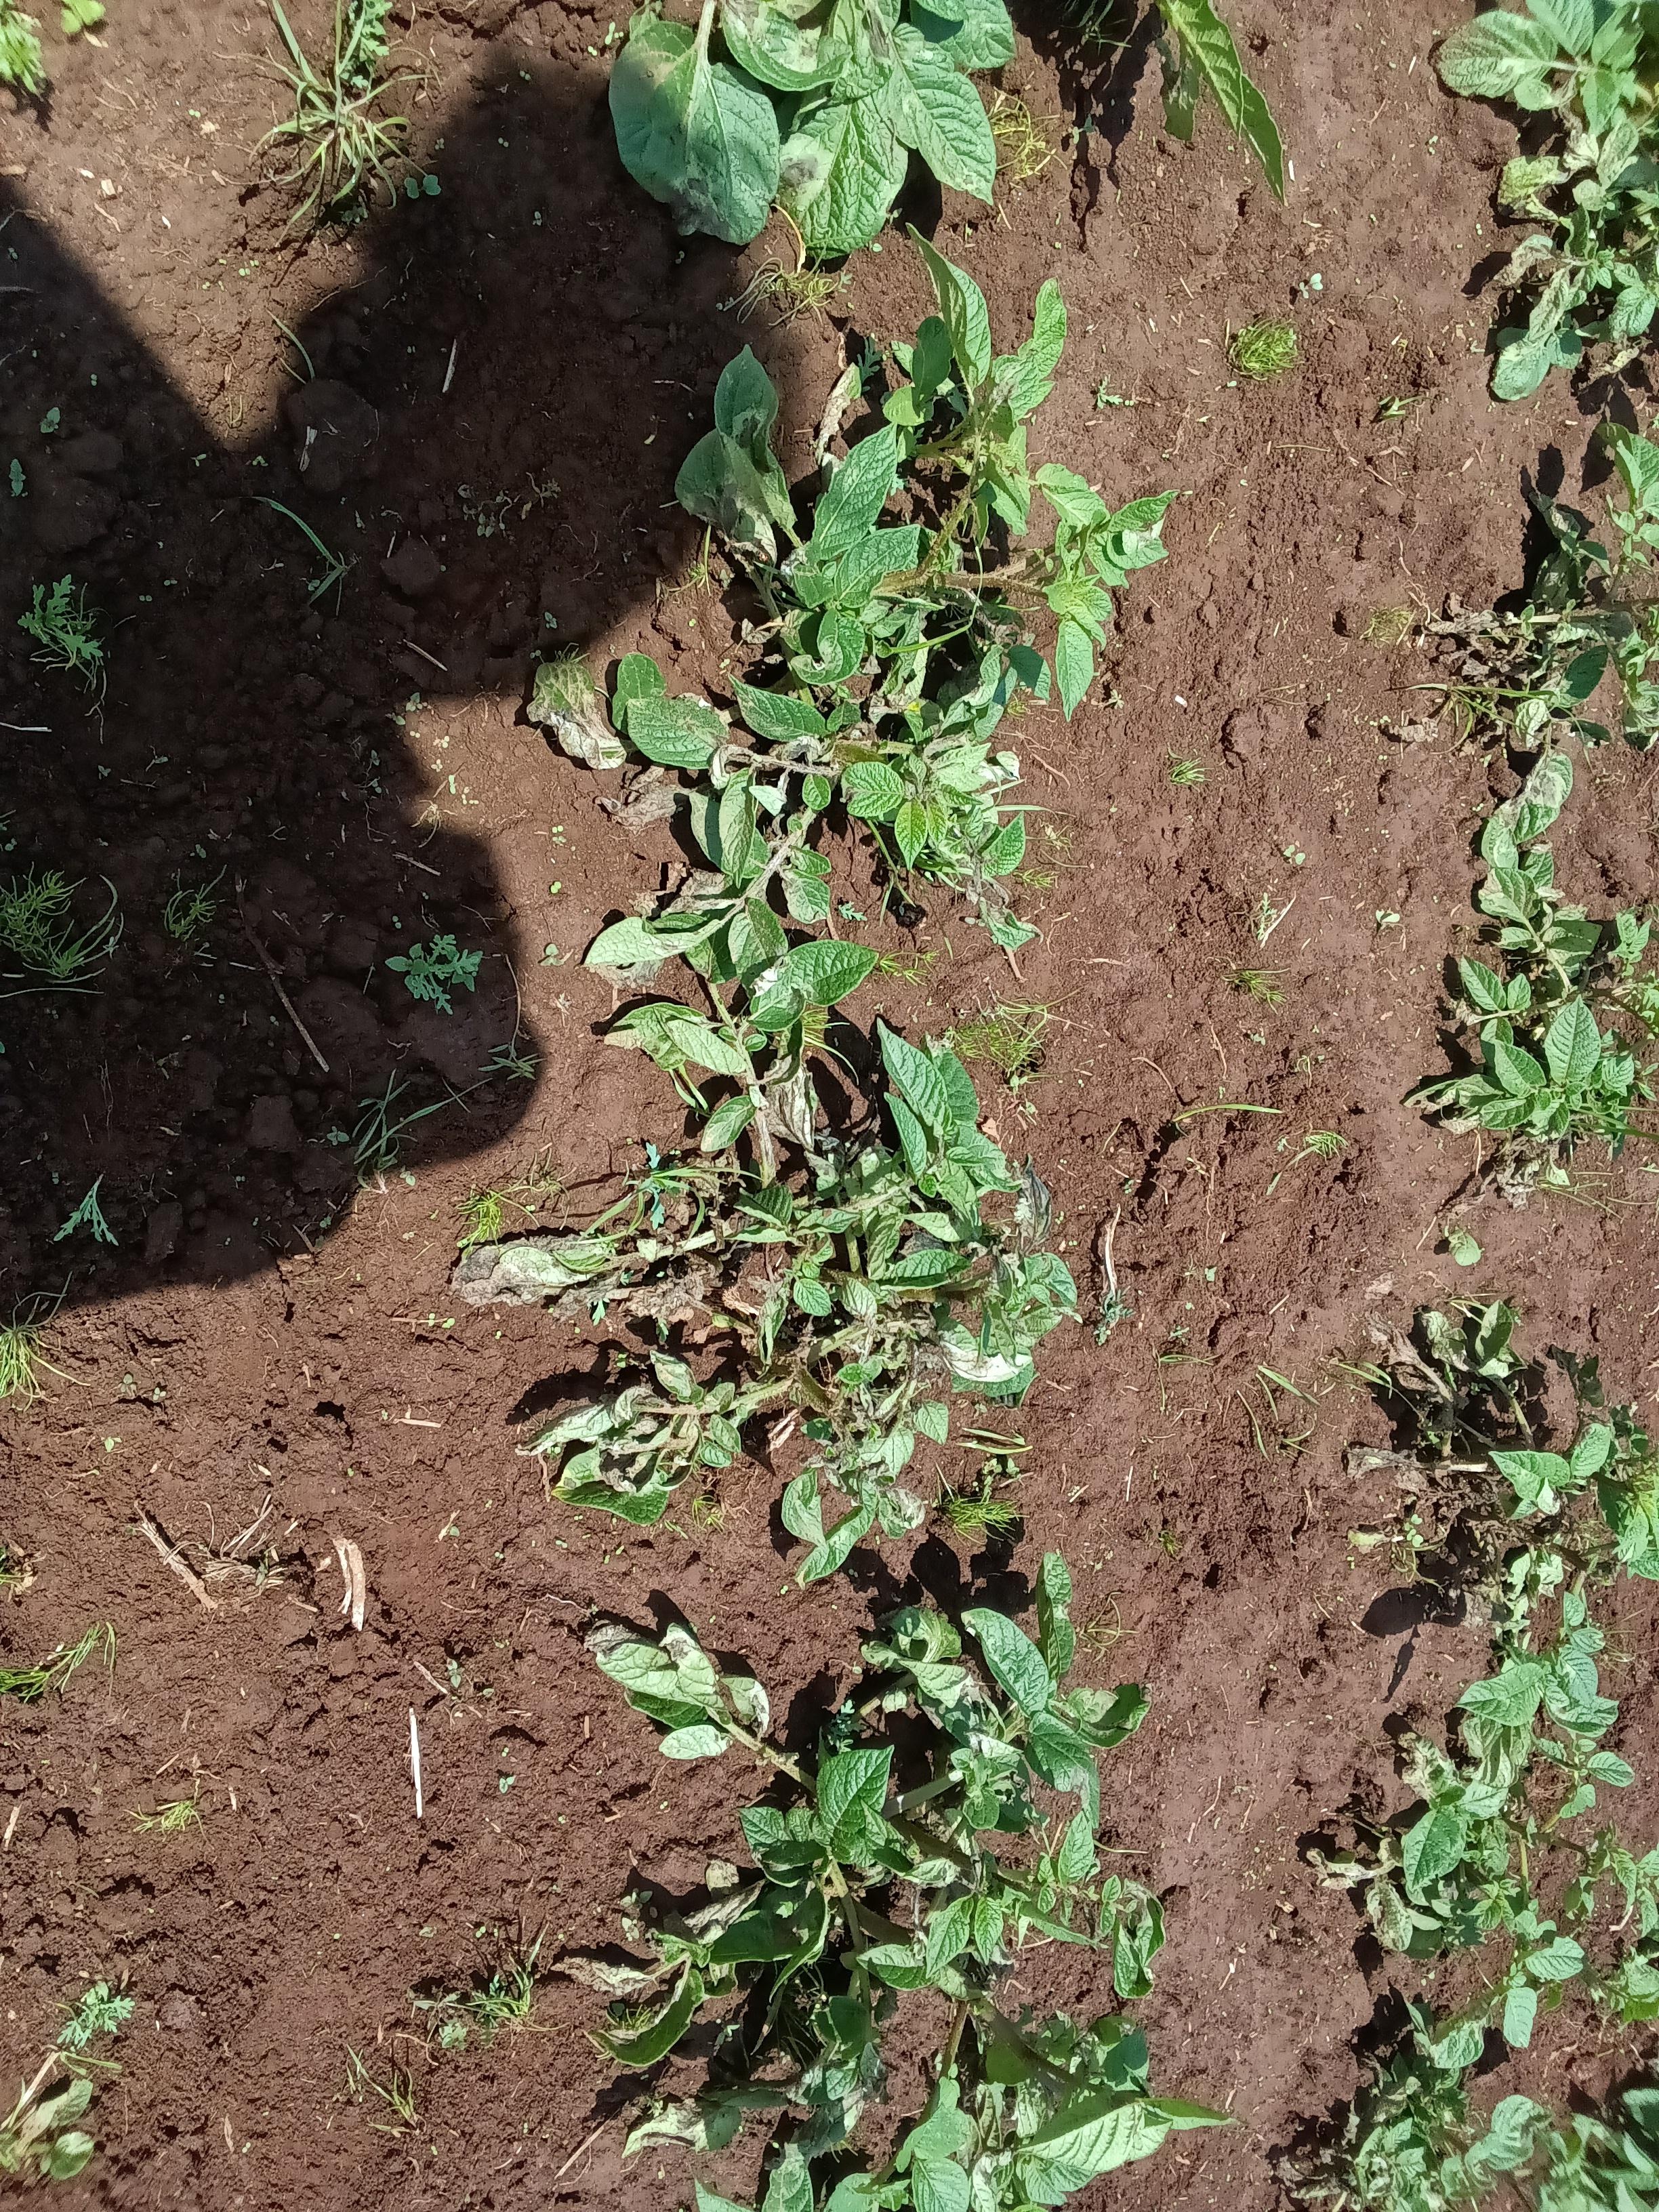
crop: potato
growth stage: vegetative
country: Kenya
